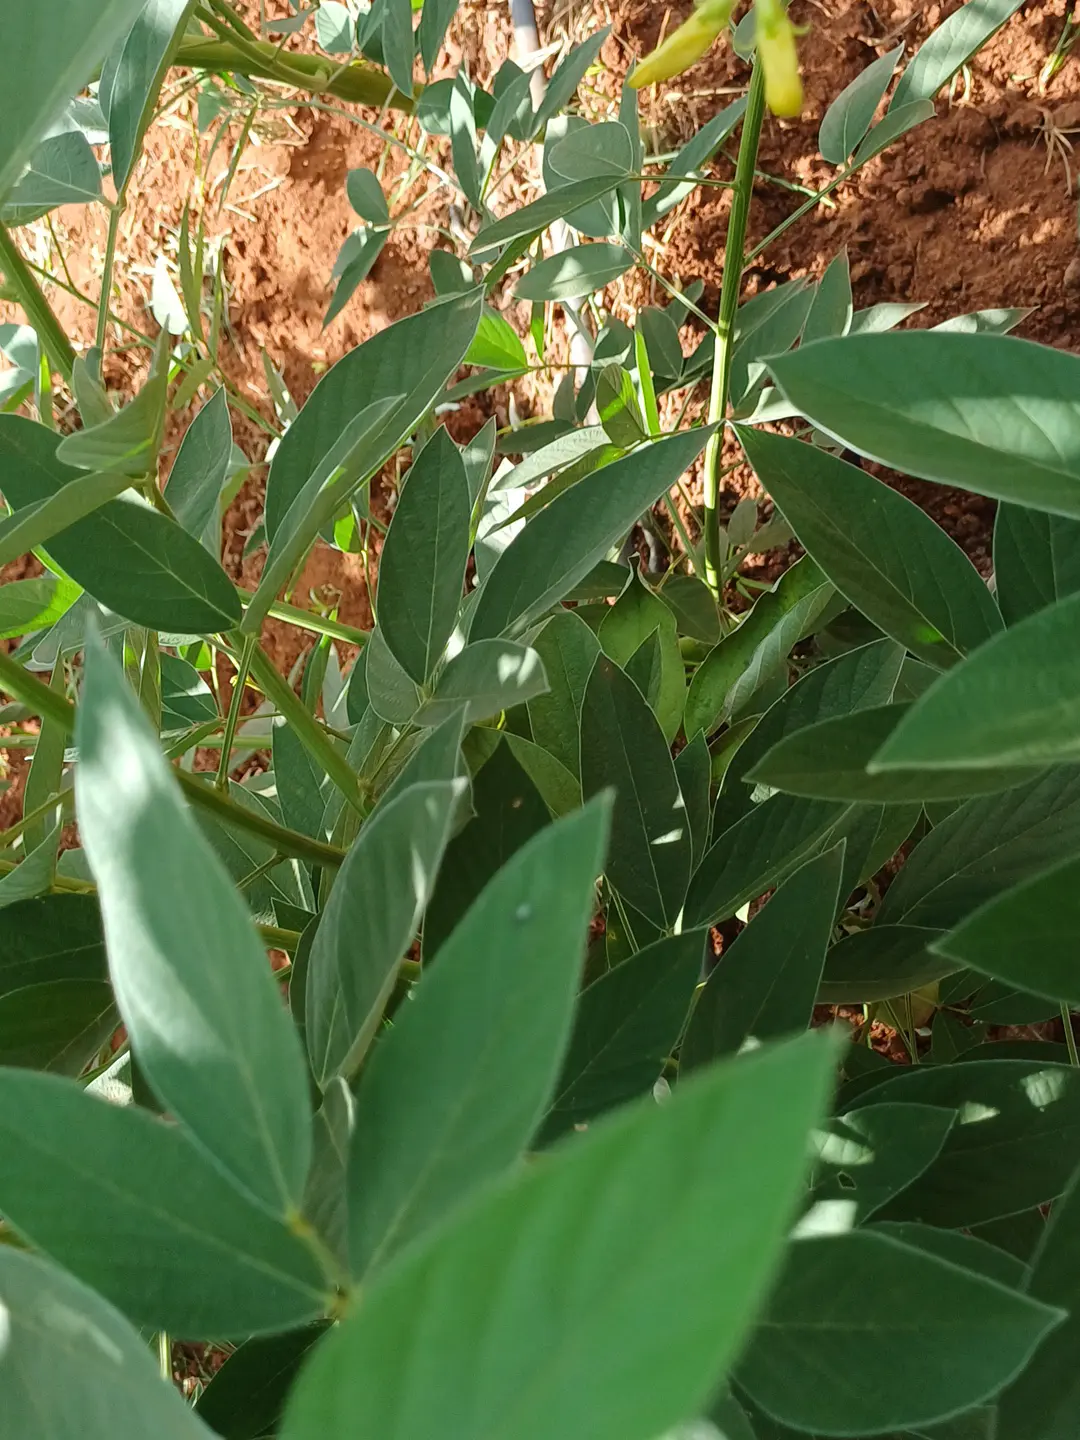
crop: pigeonpea
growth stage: flowering
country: Kenya
